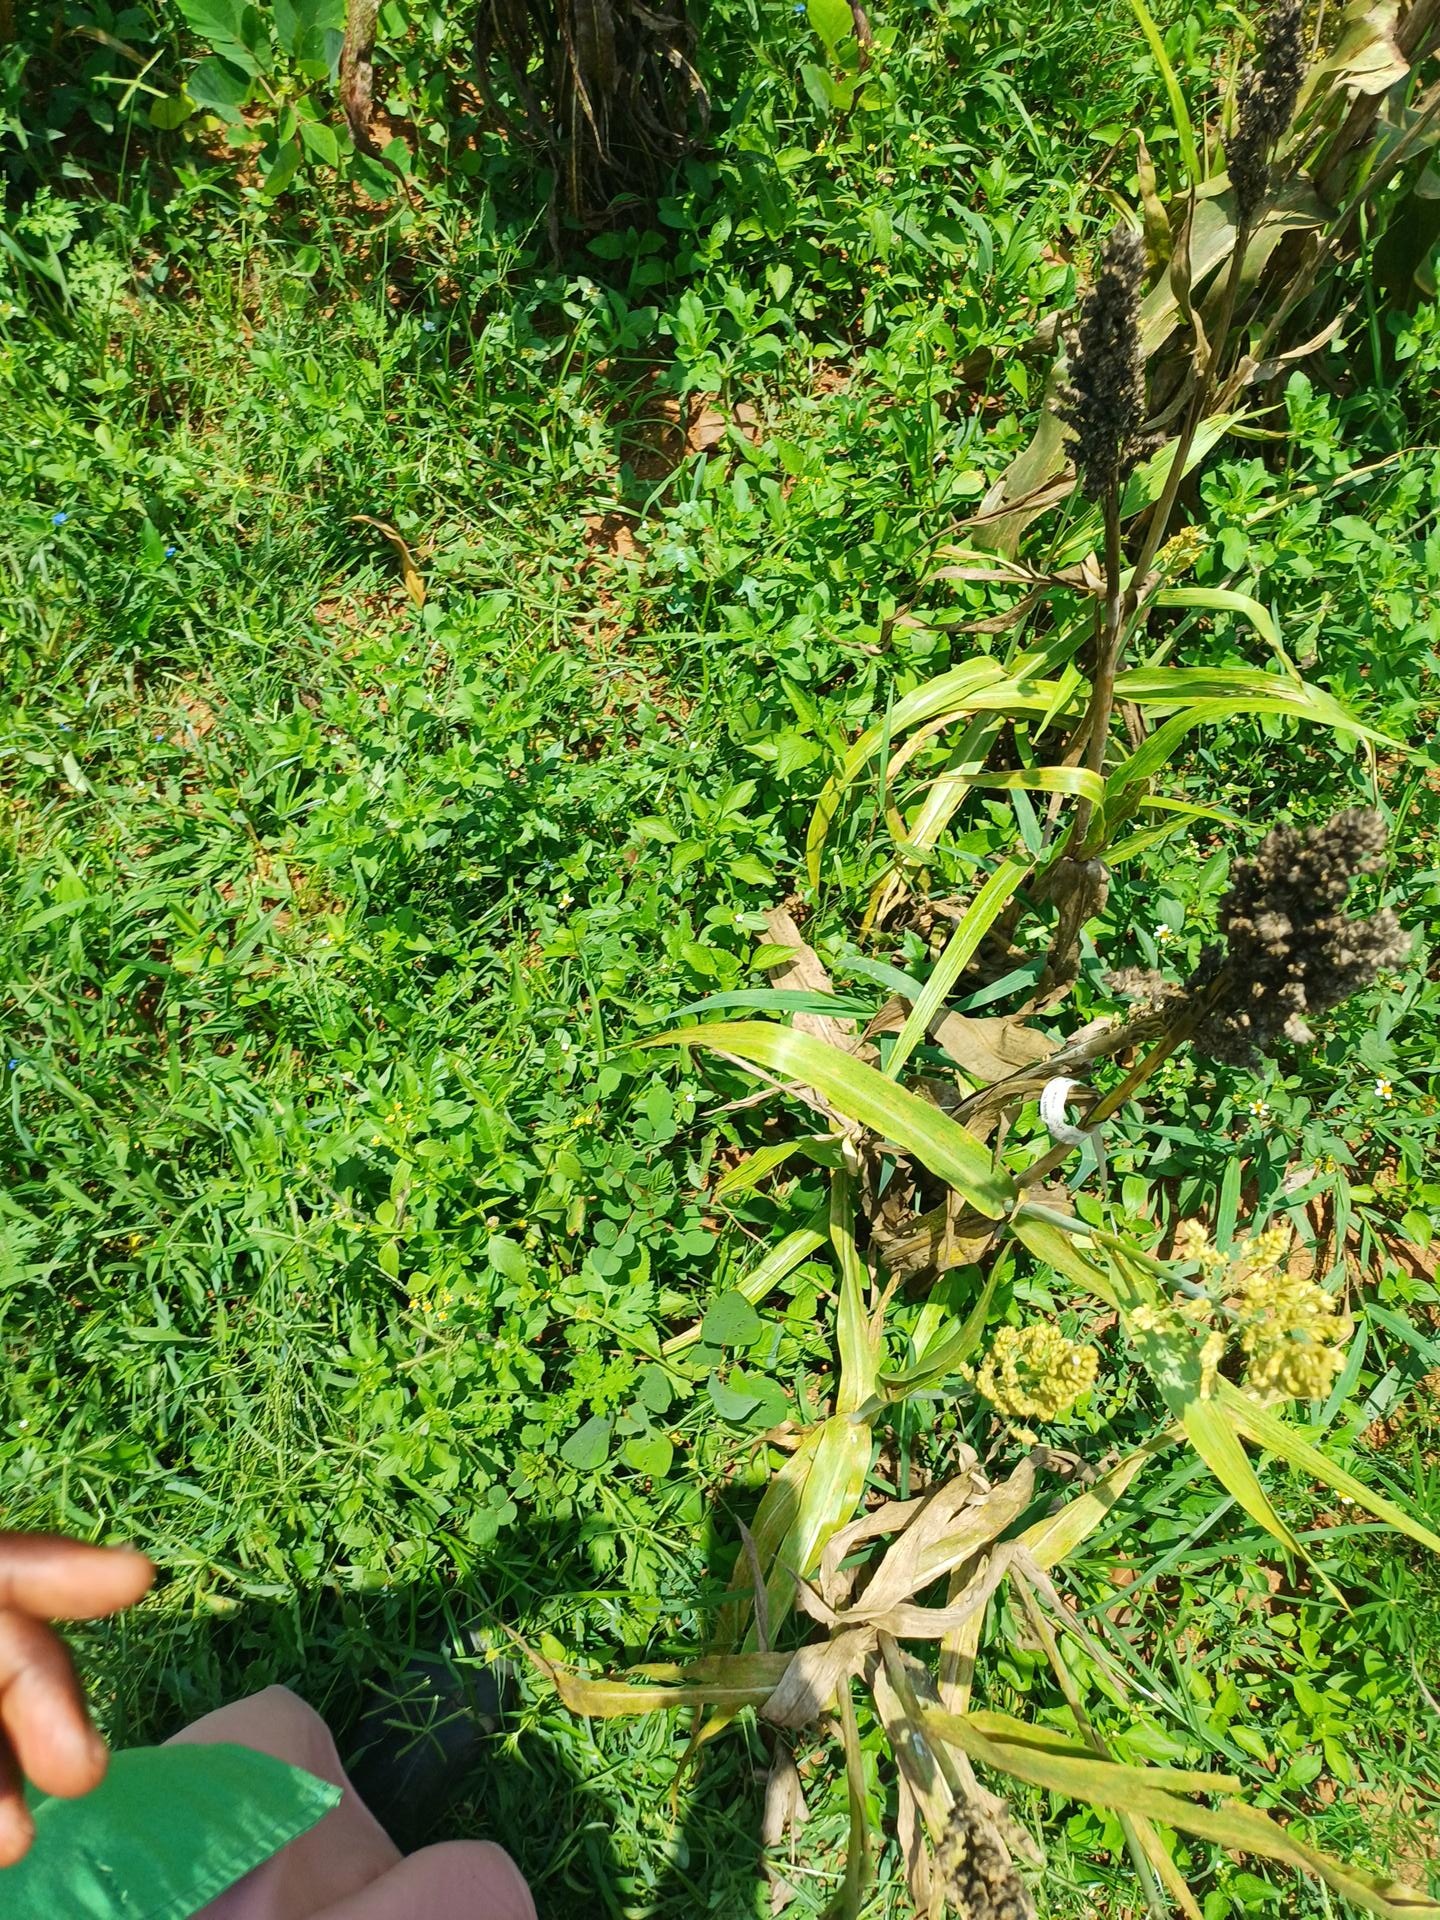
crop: sorghum
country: Kenya
